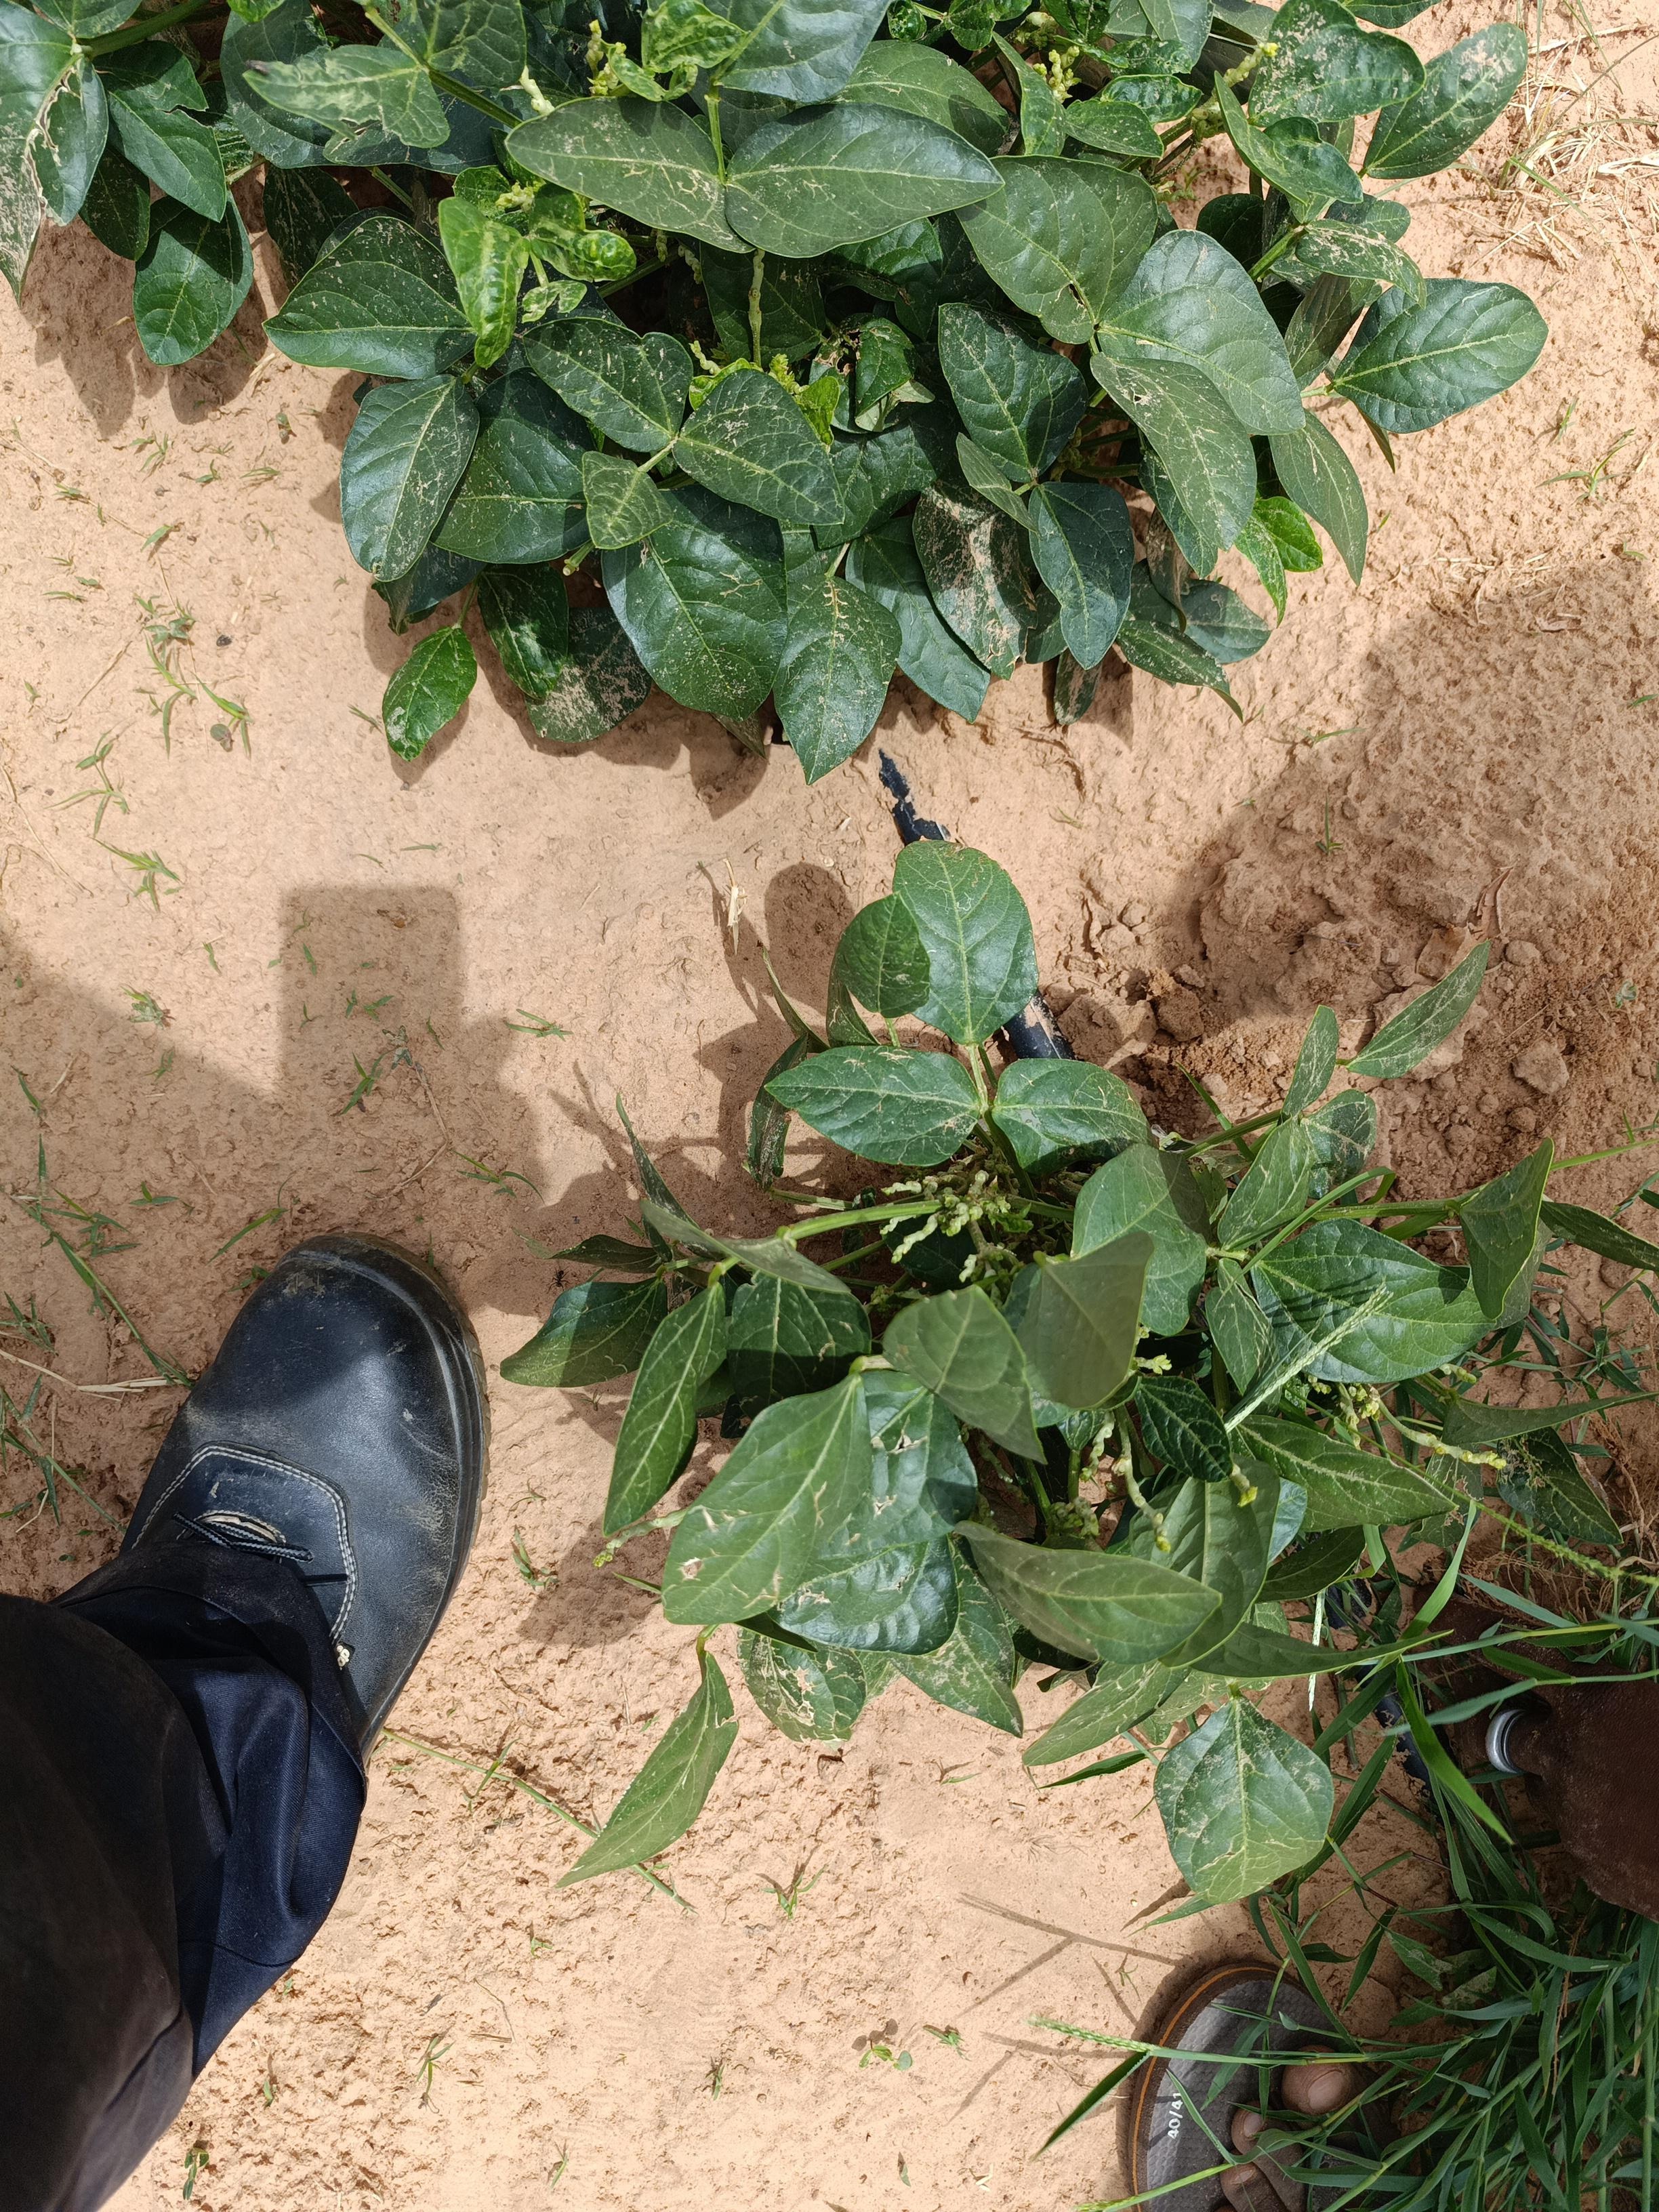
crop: cowpea
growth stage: vegetative
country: Nigeria
